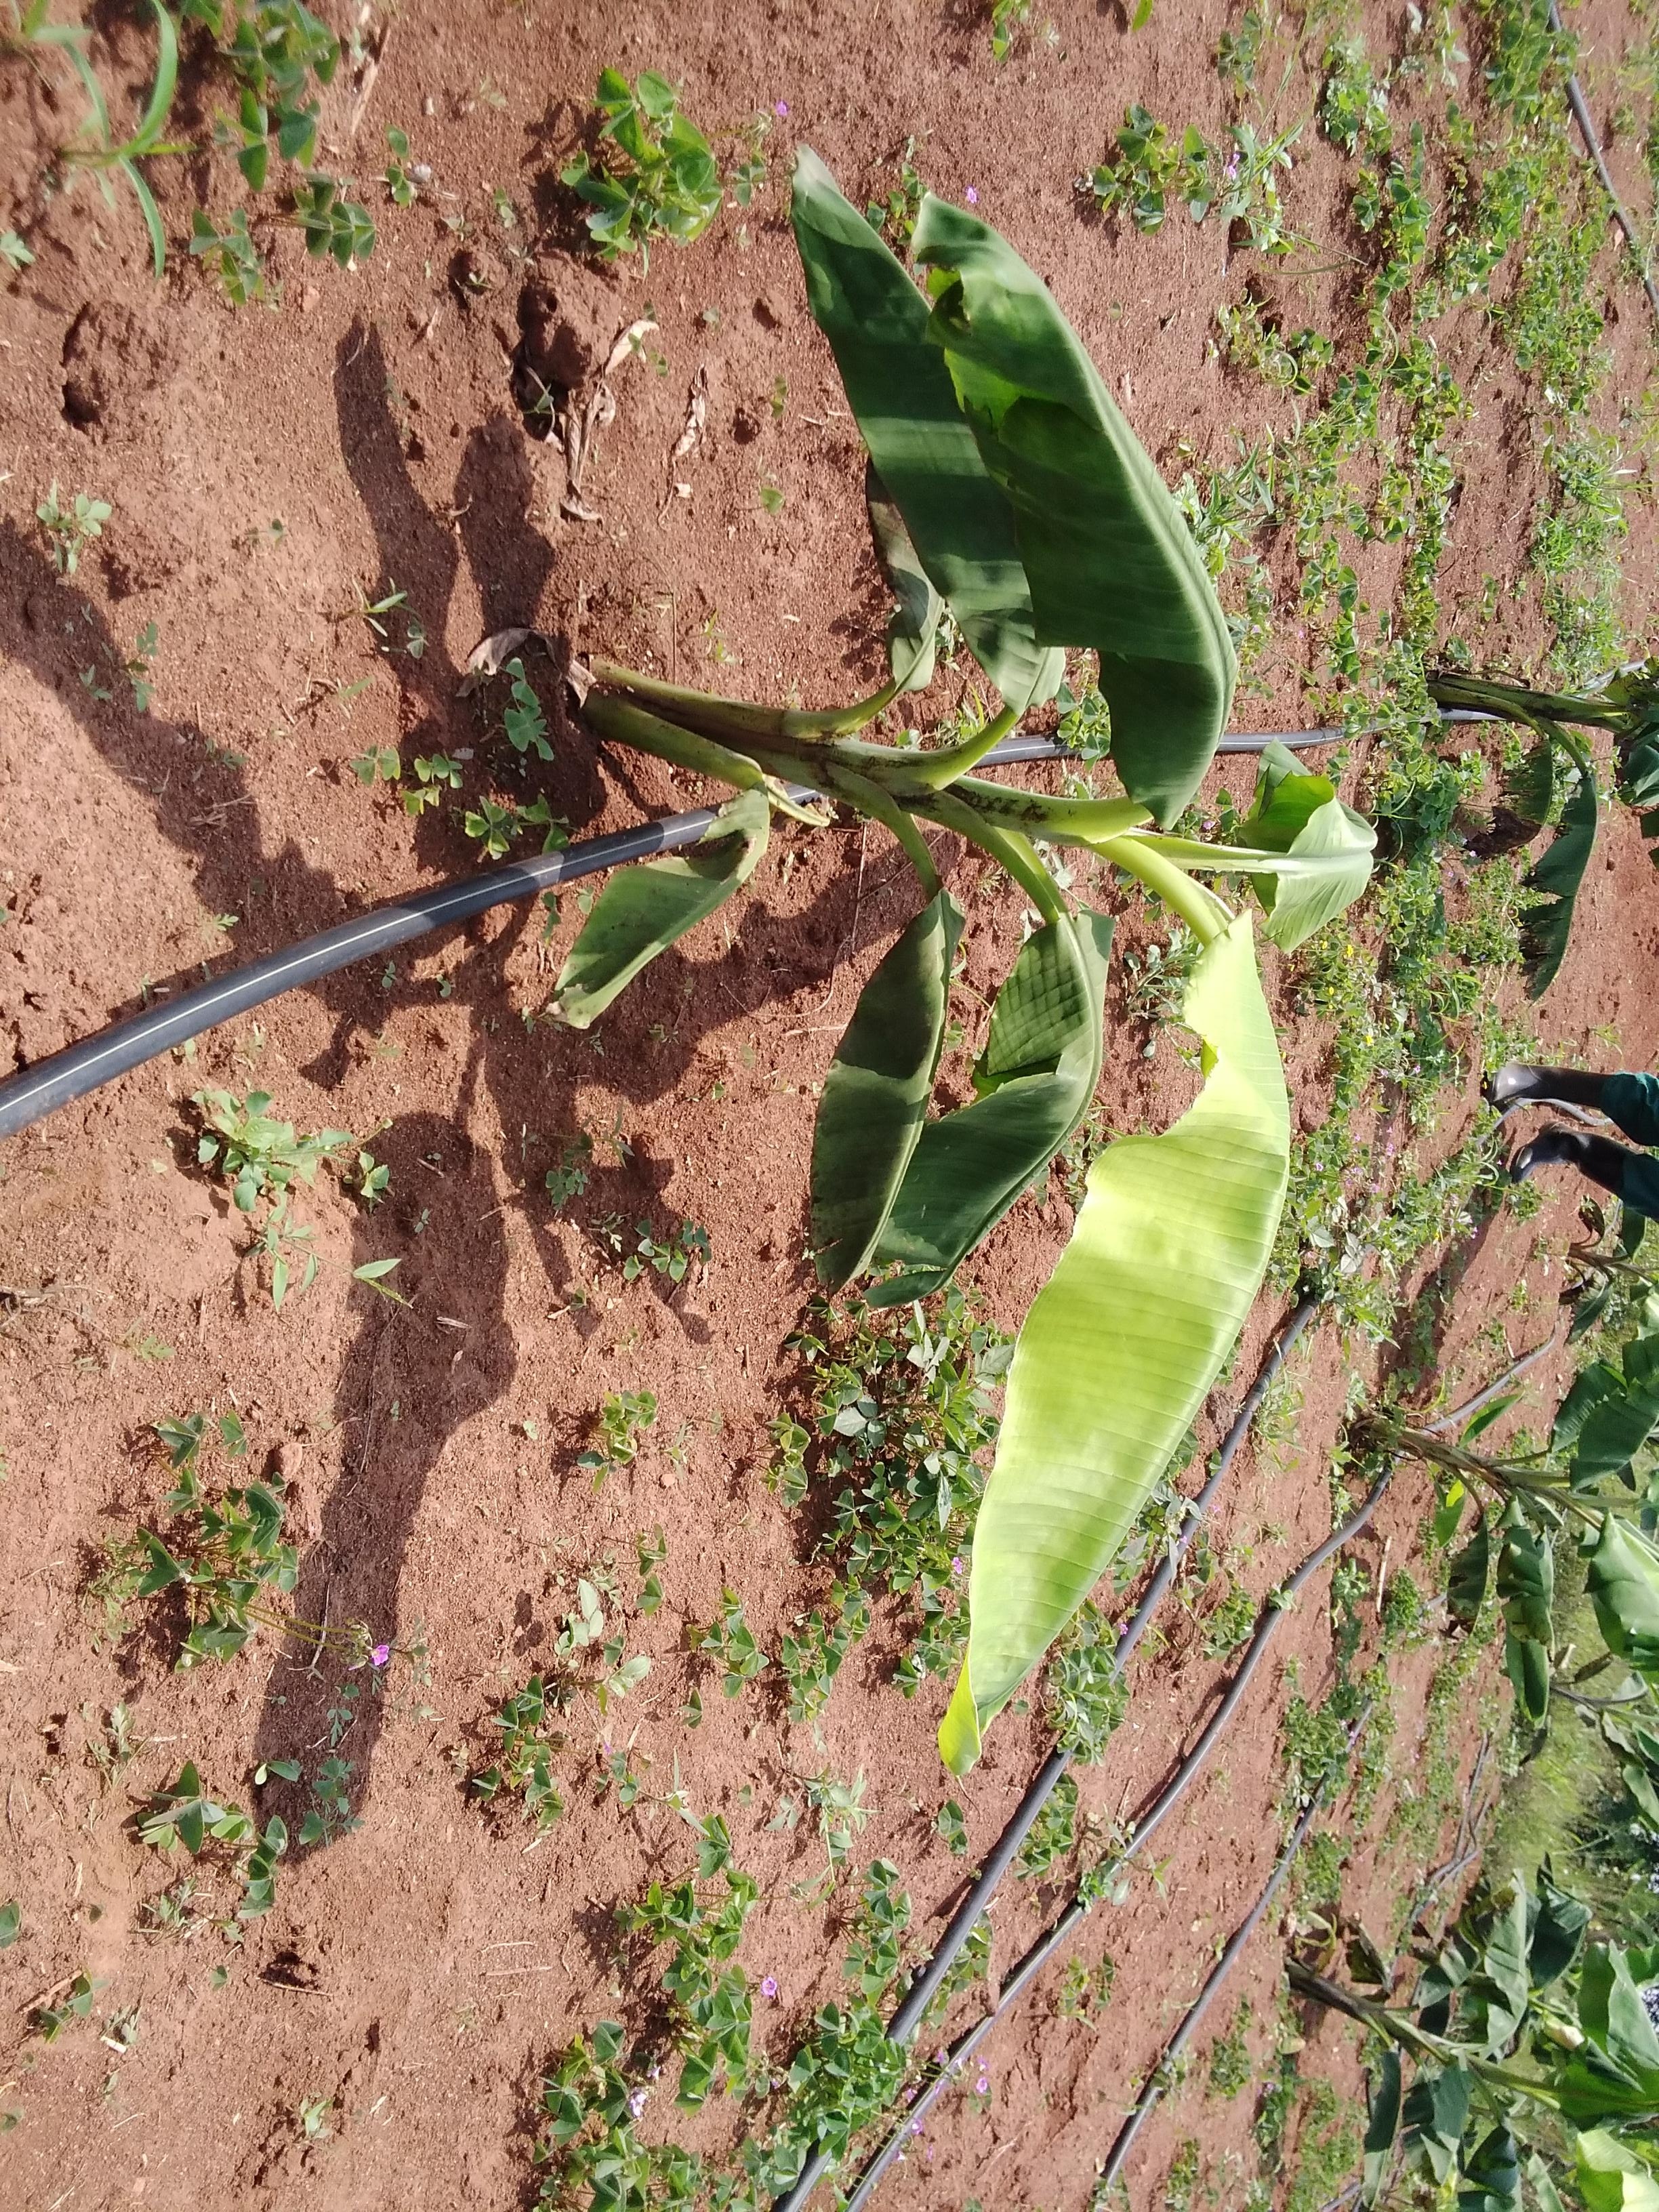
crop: banana
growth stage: vegetative
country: Uganda
